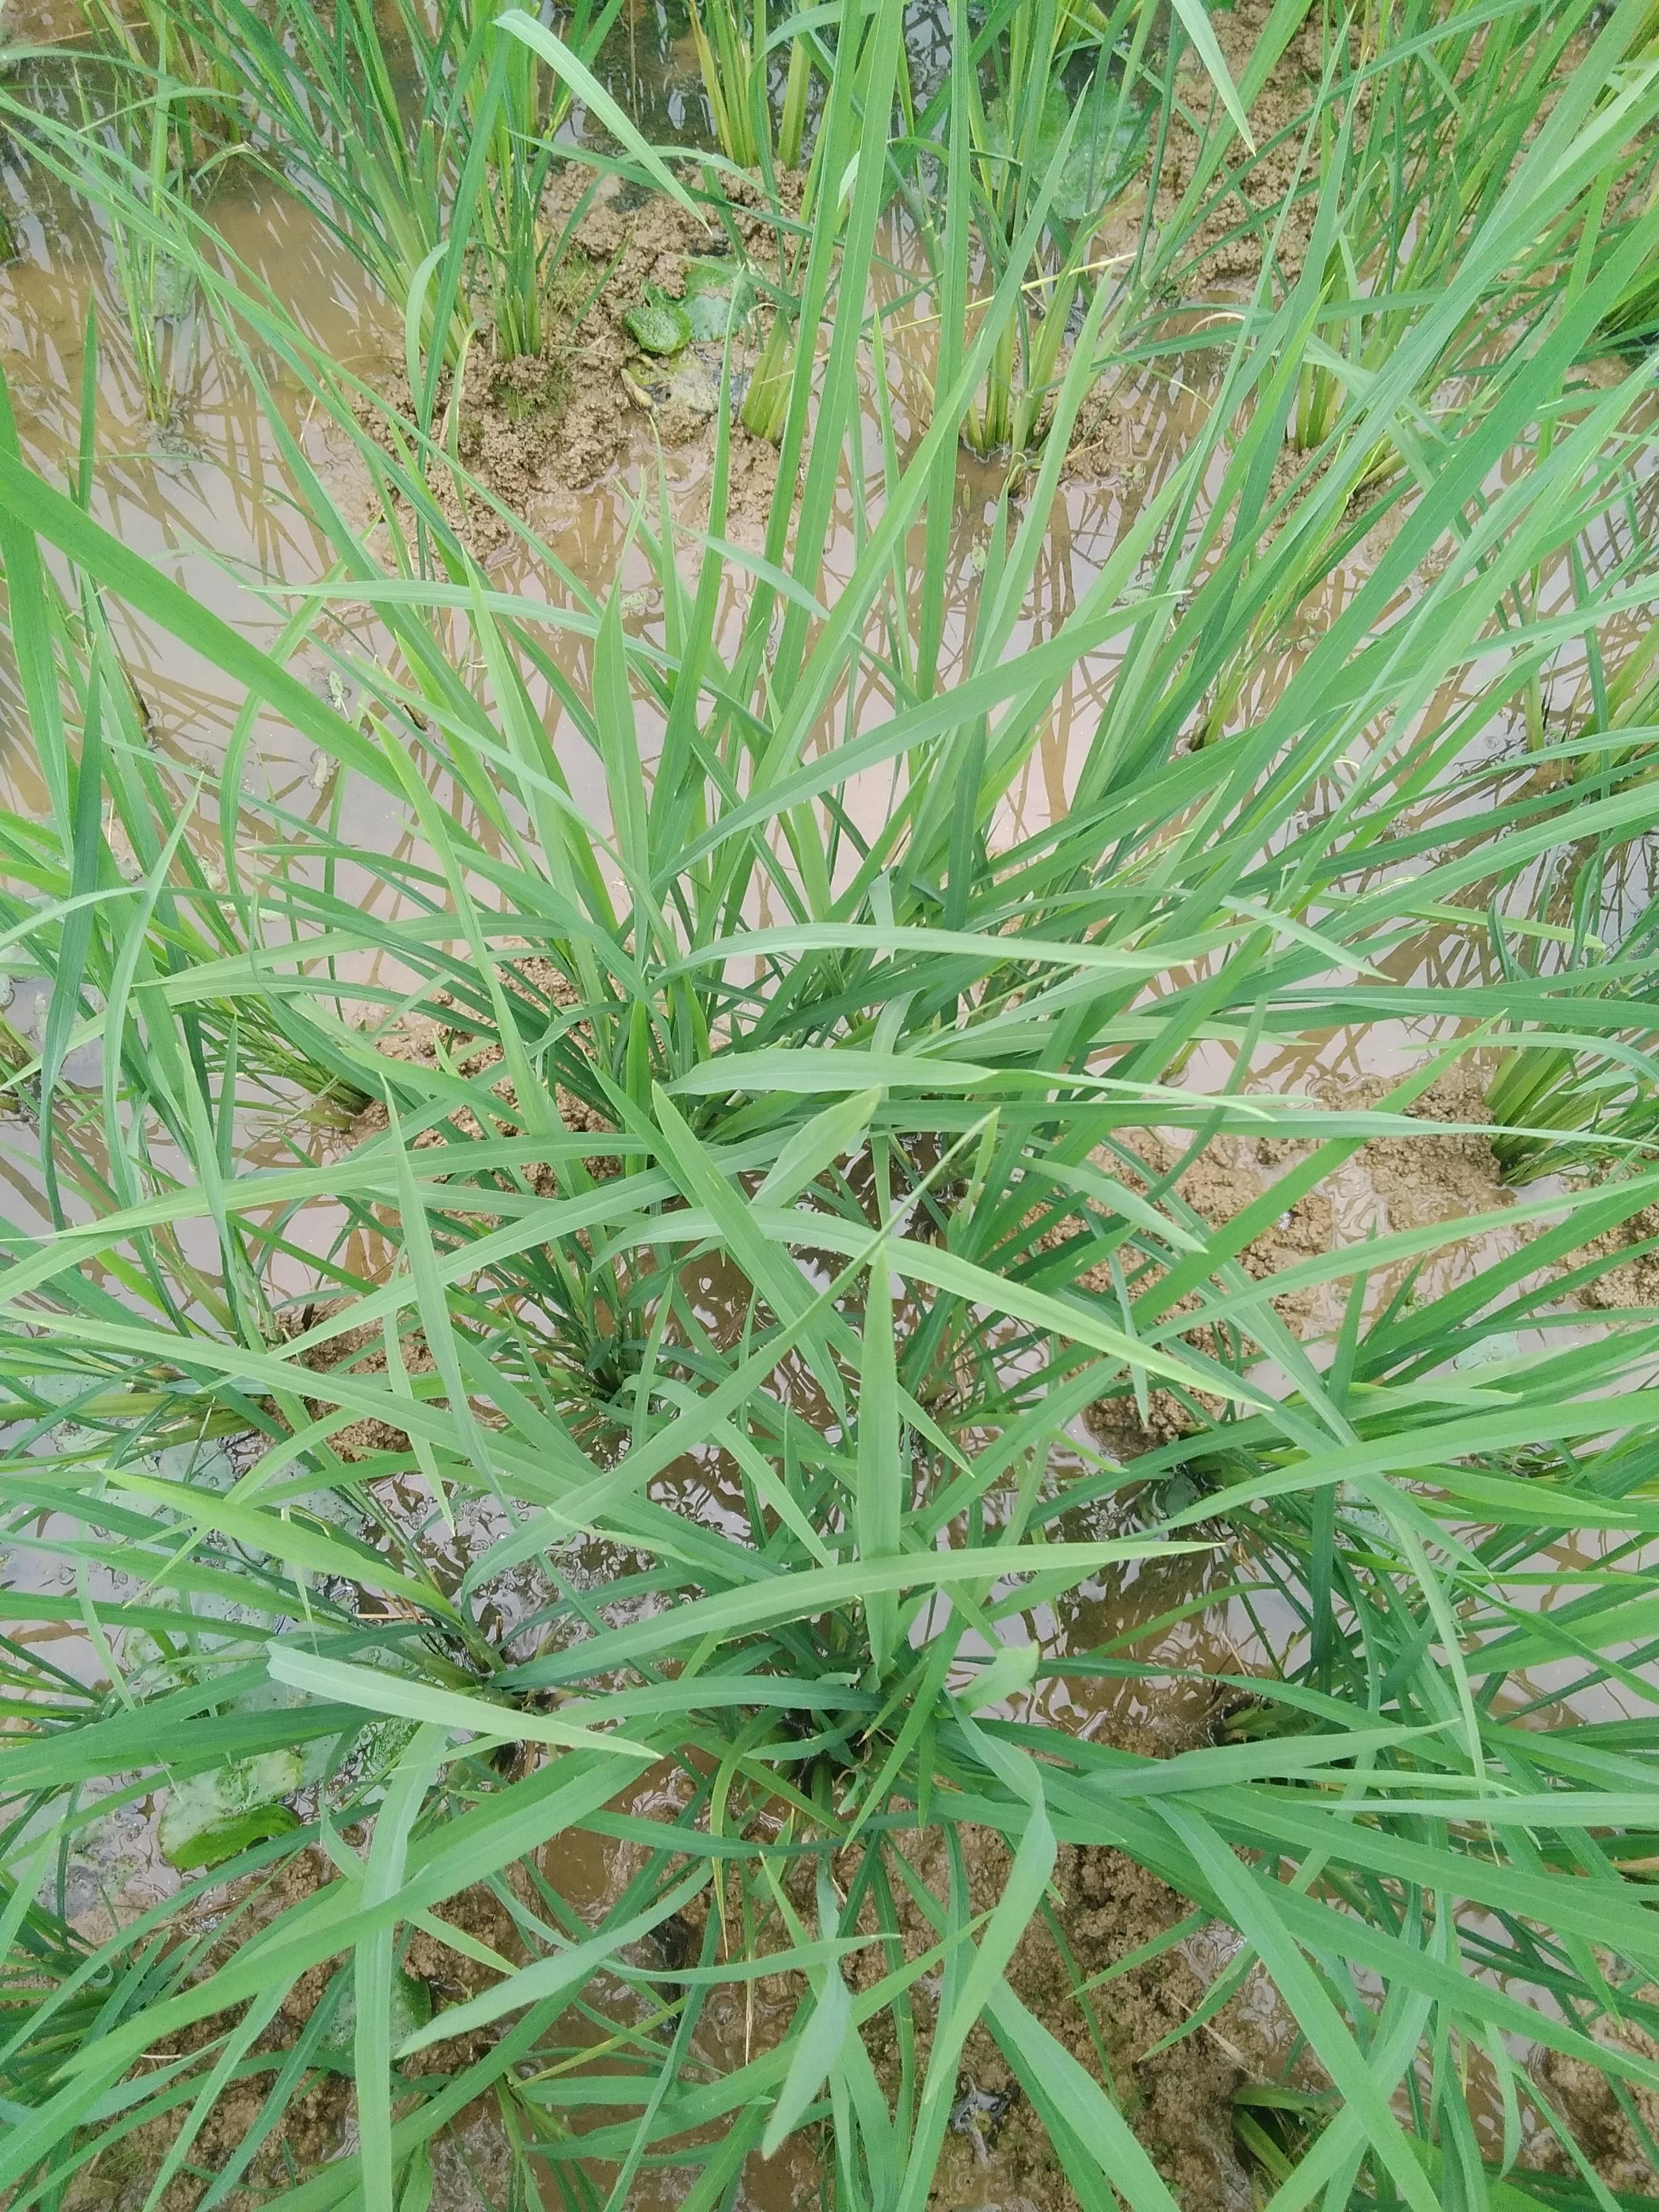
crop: rice
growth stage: vegetative
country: Nigeria
